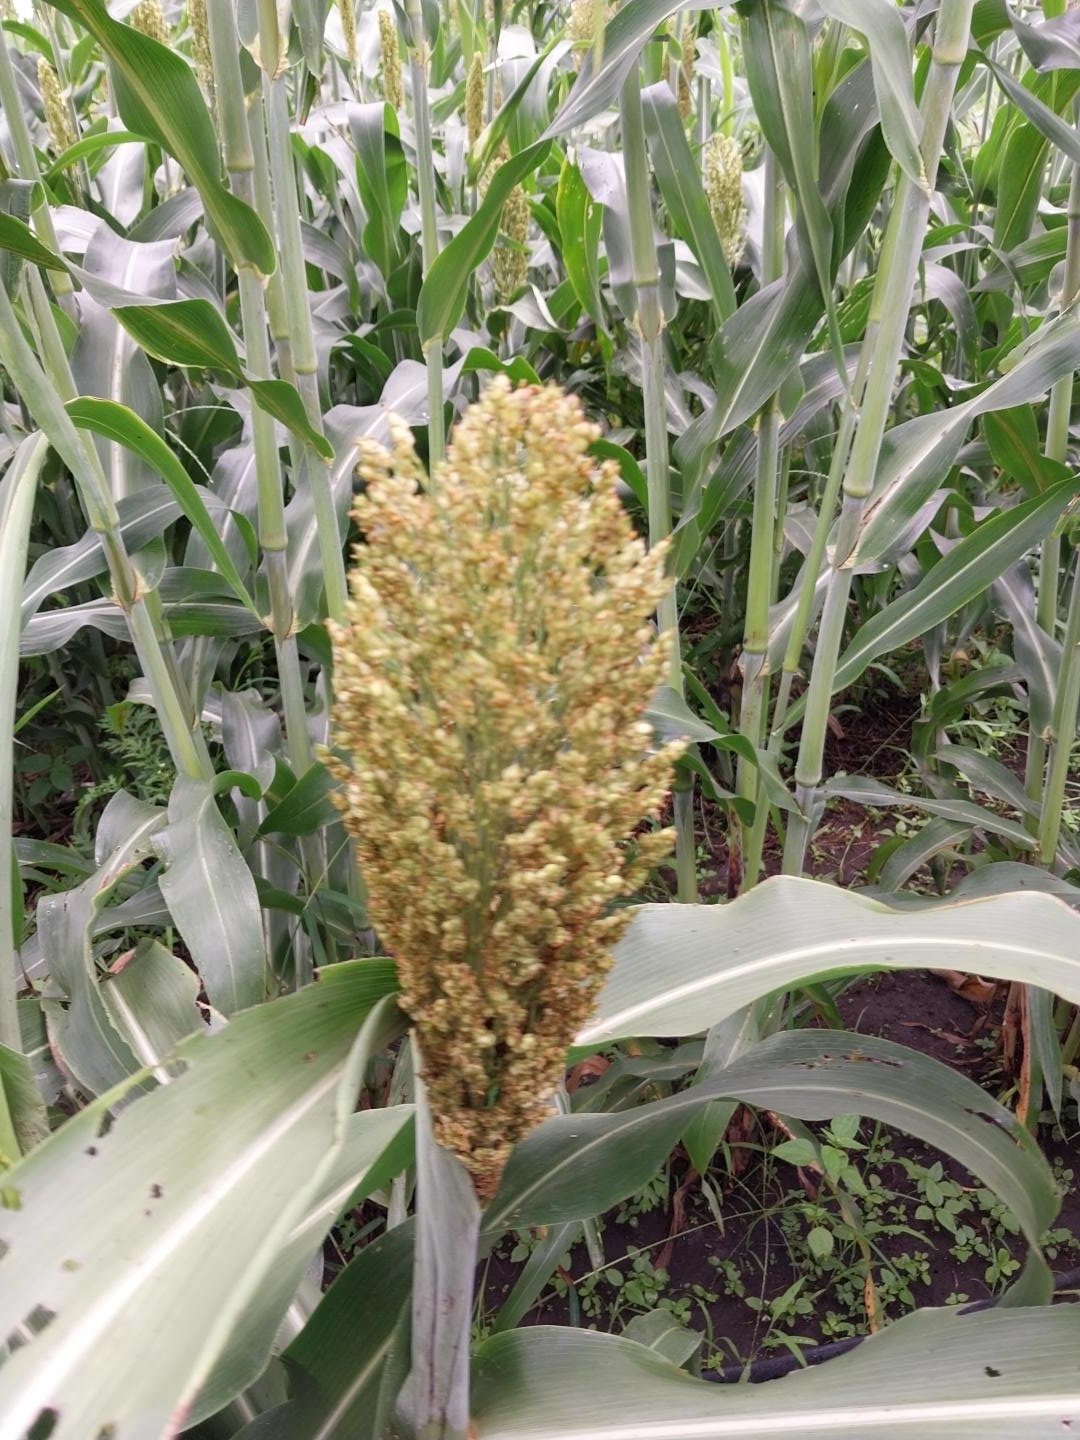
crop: sorghum
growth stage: heading tuber
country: Tanzania
